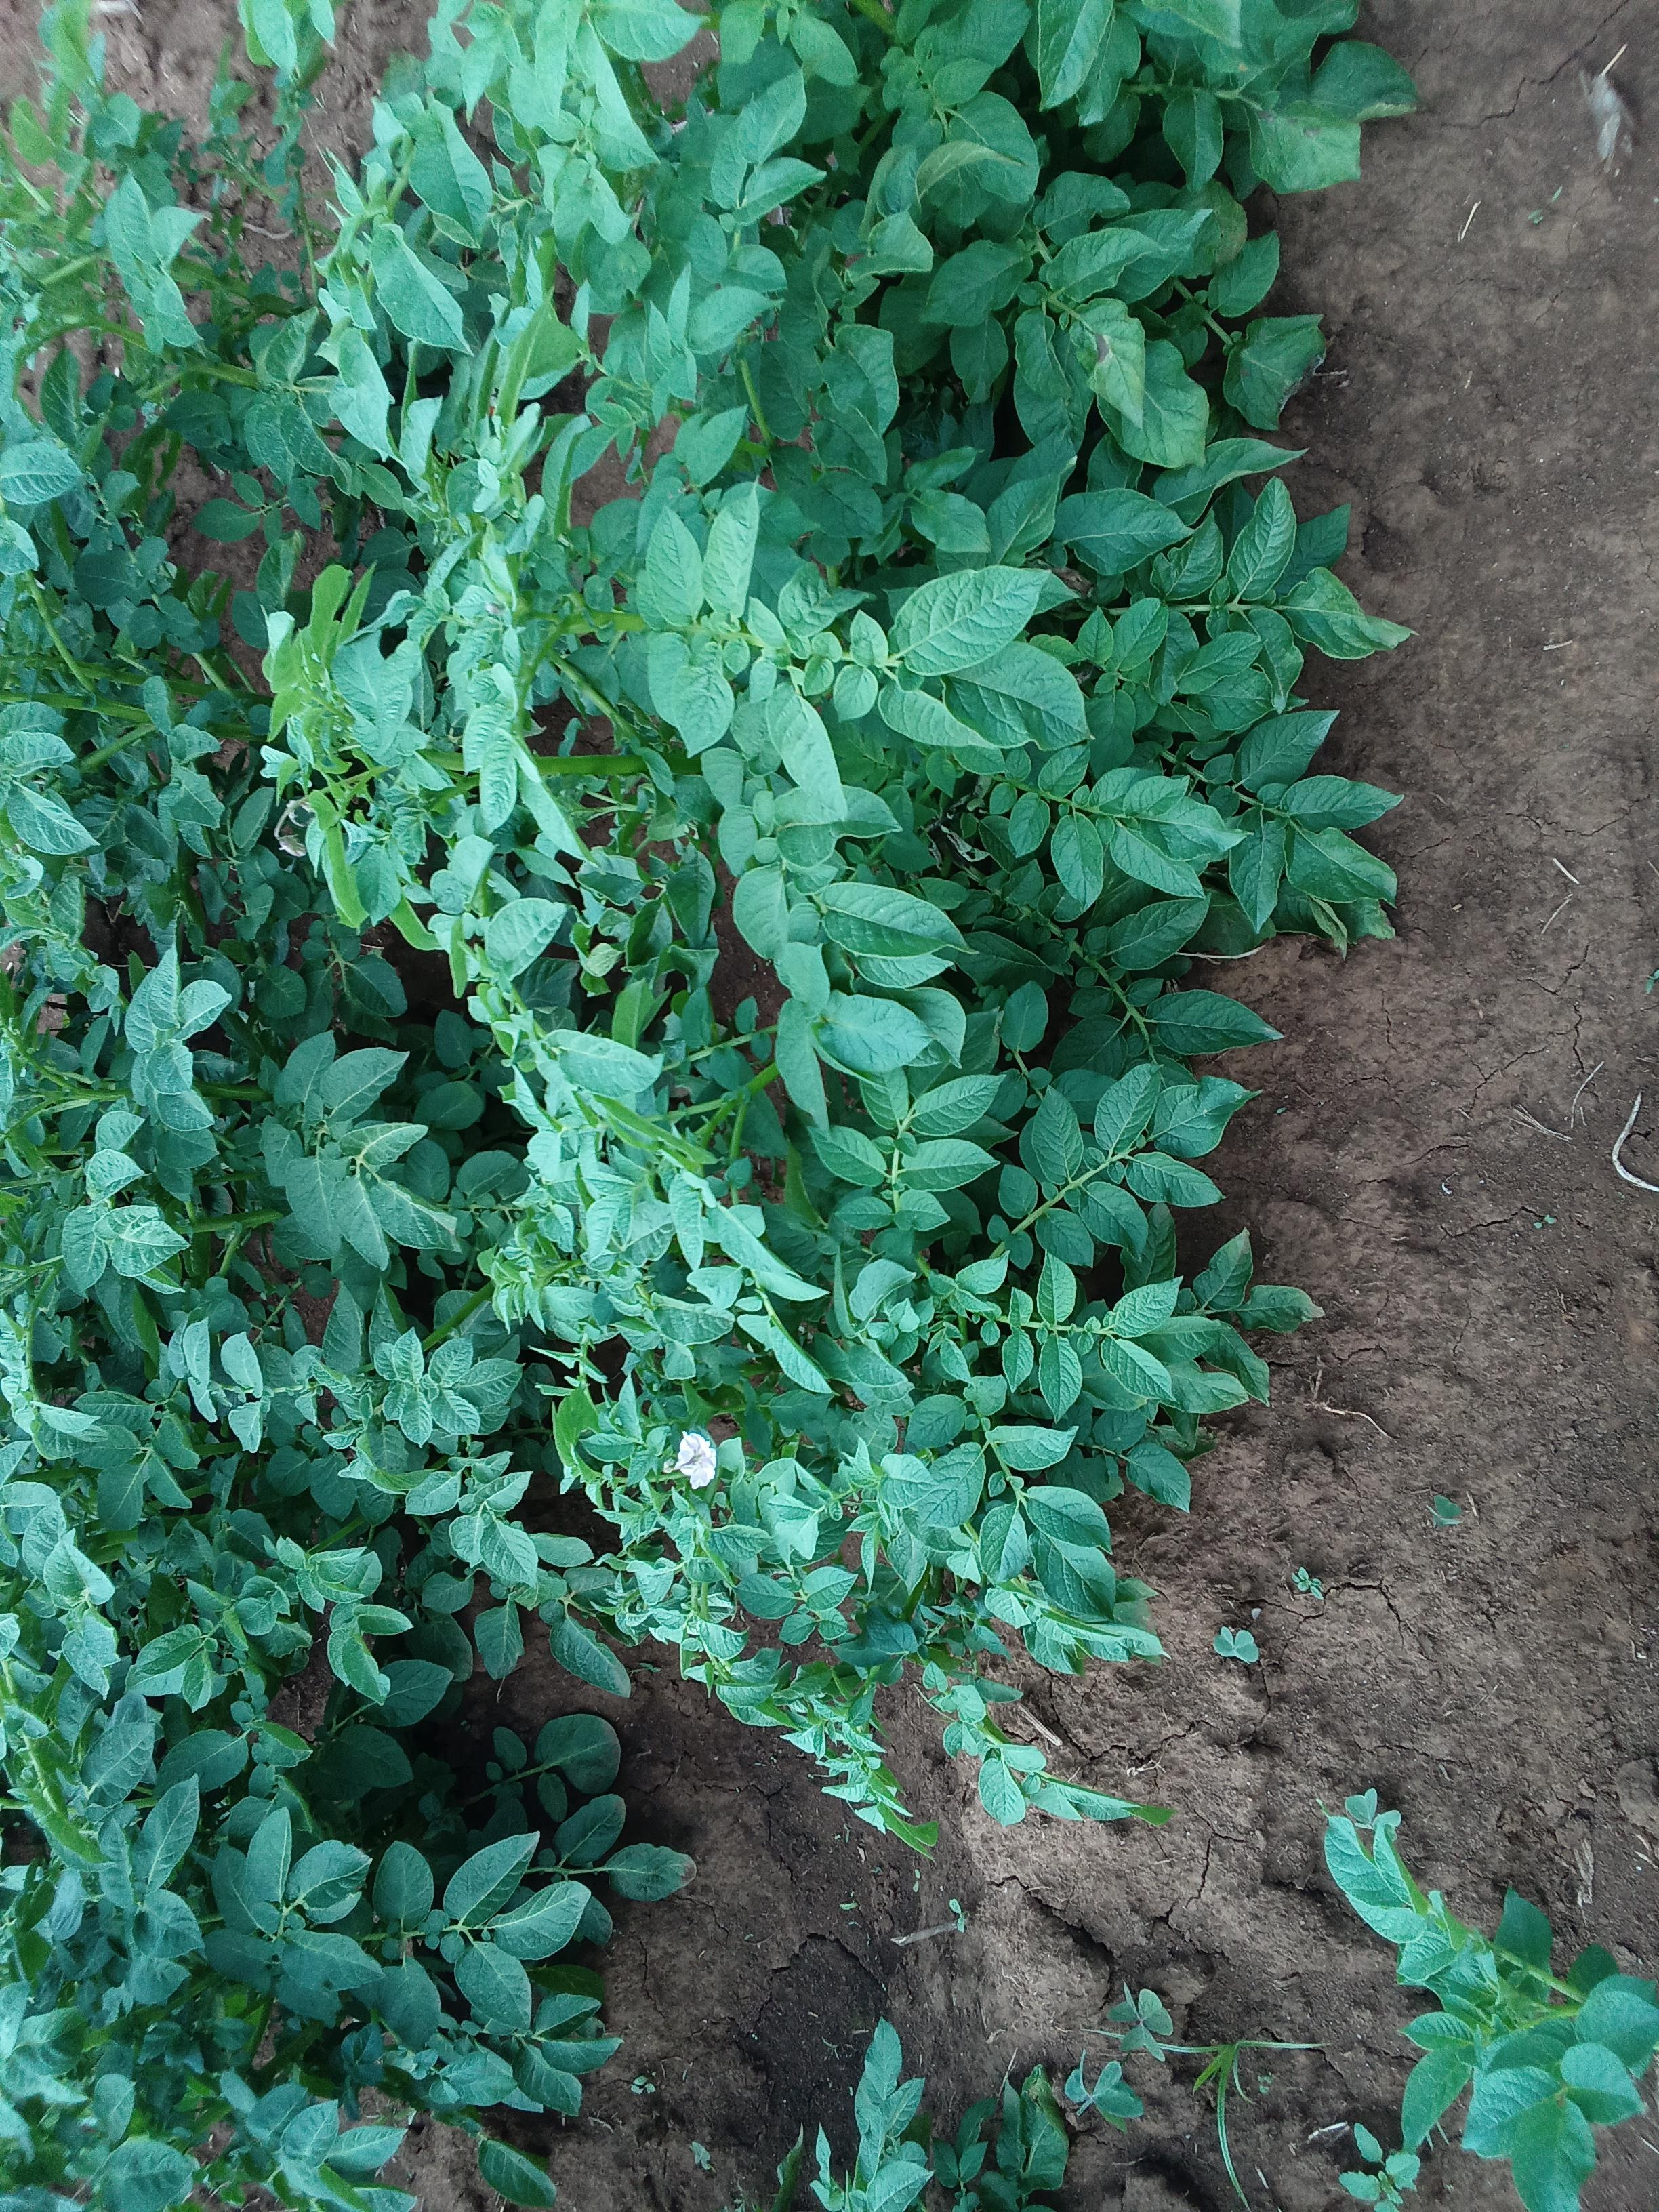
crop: potato
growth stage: vegetative
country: Kenya
